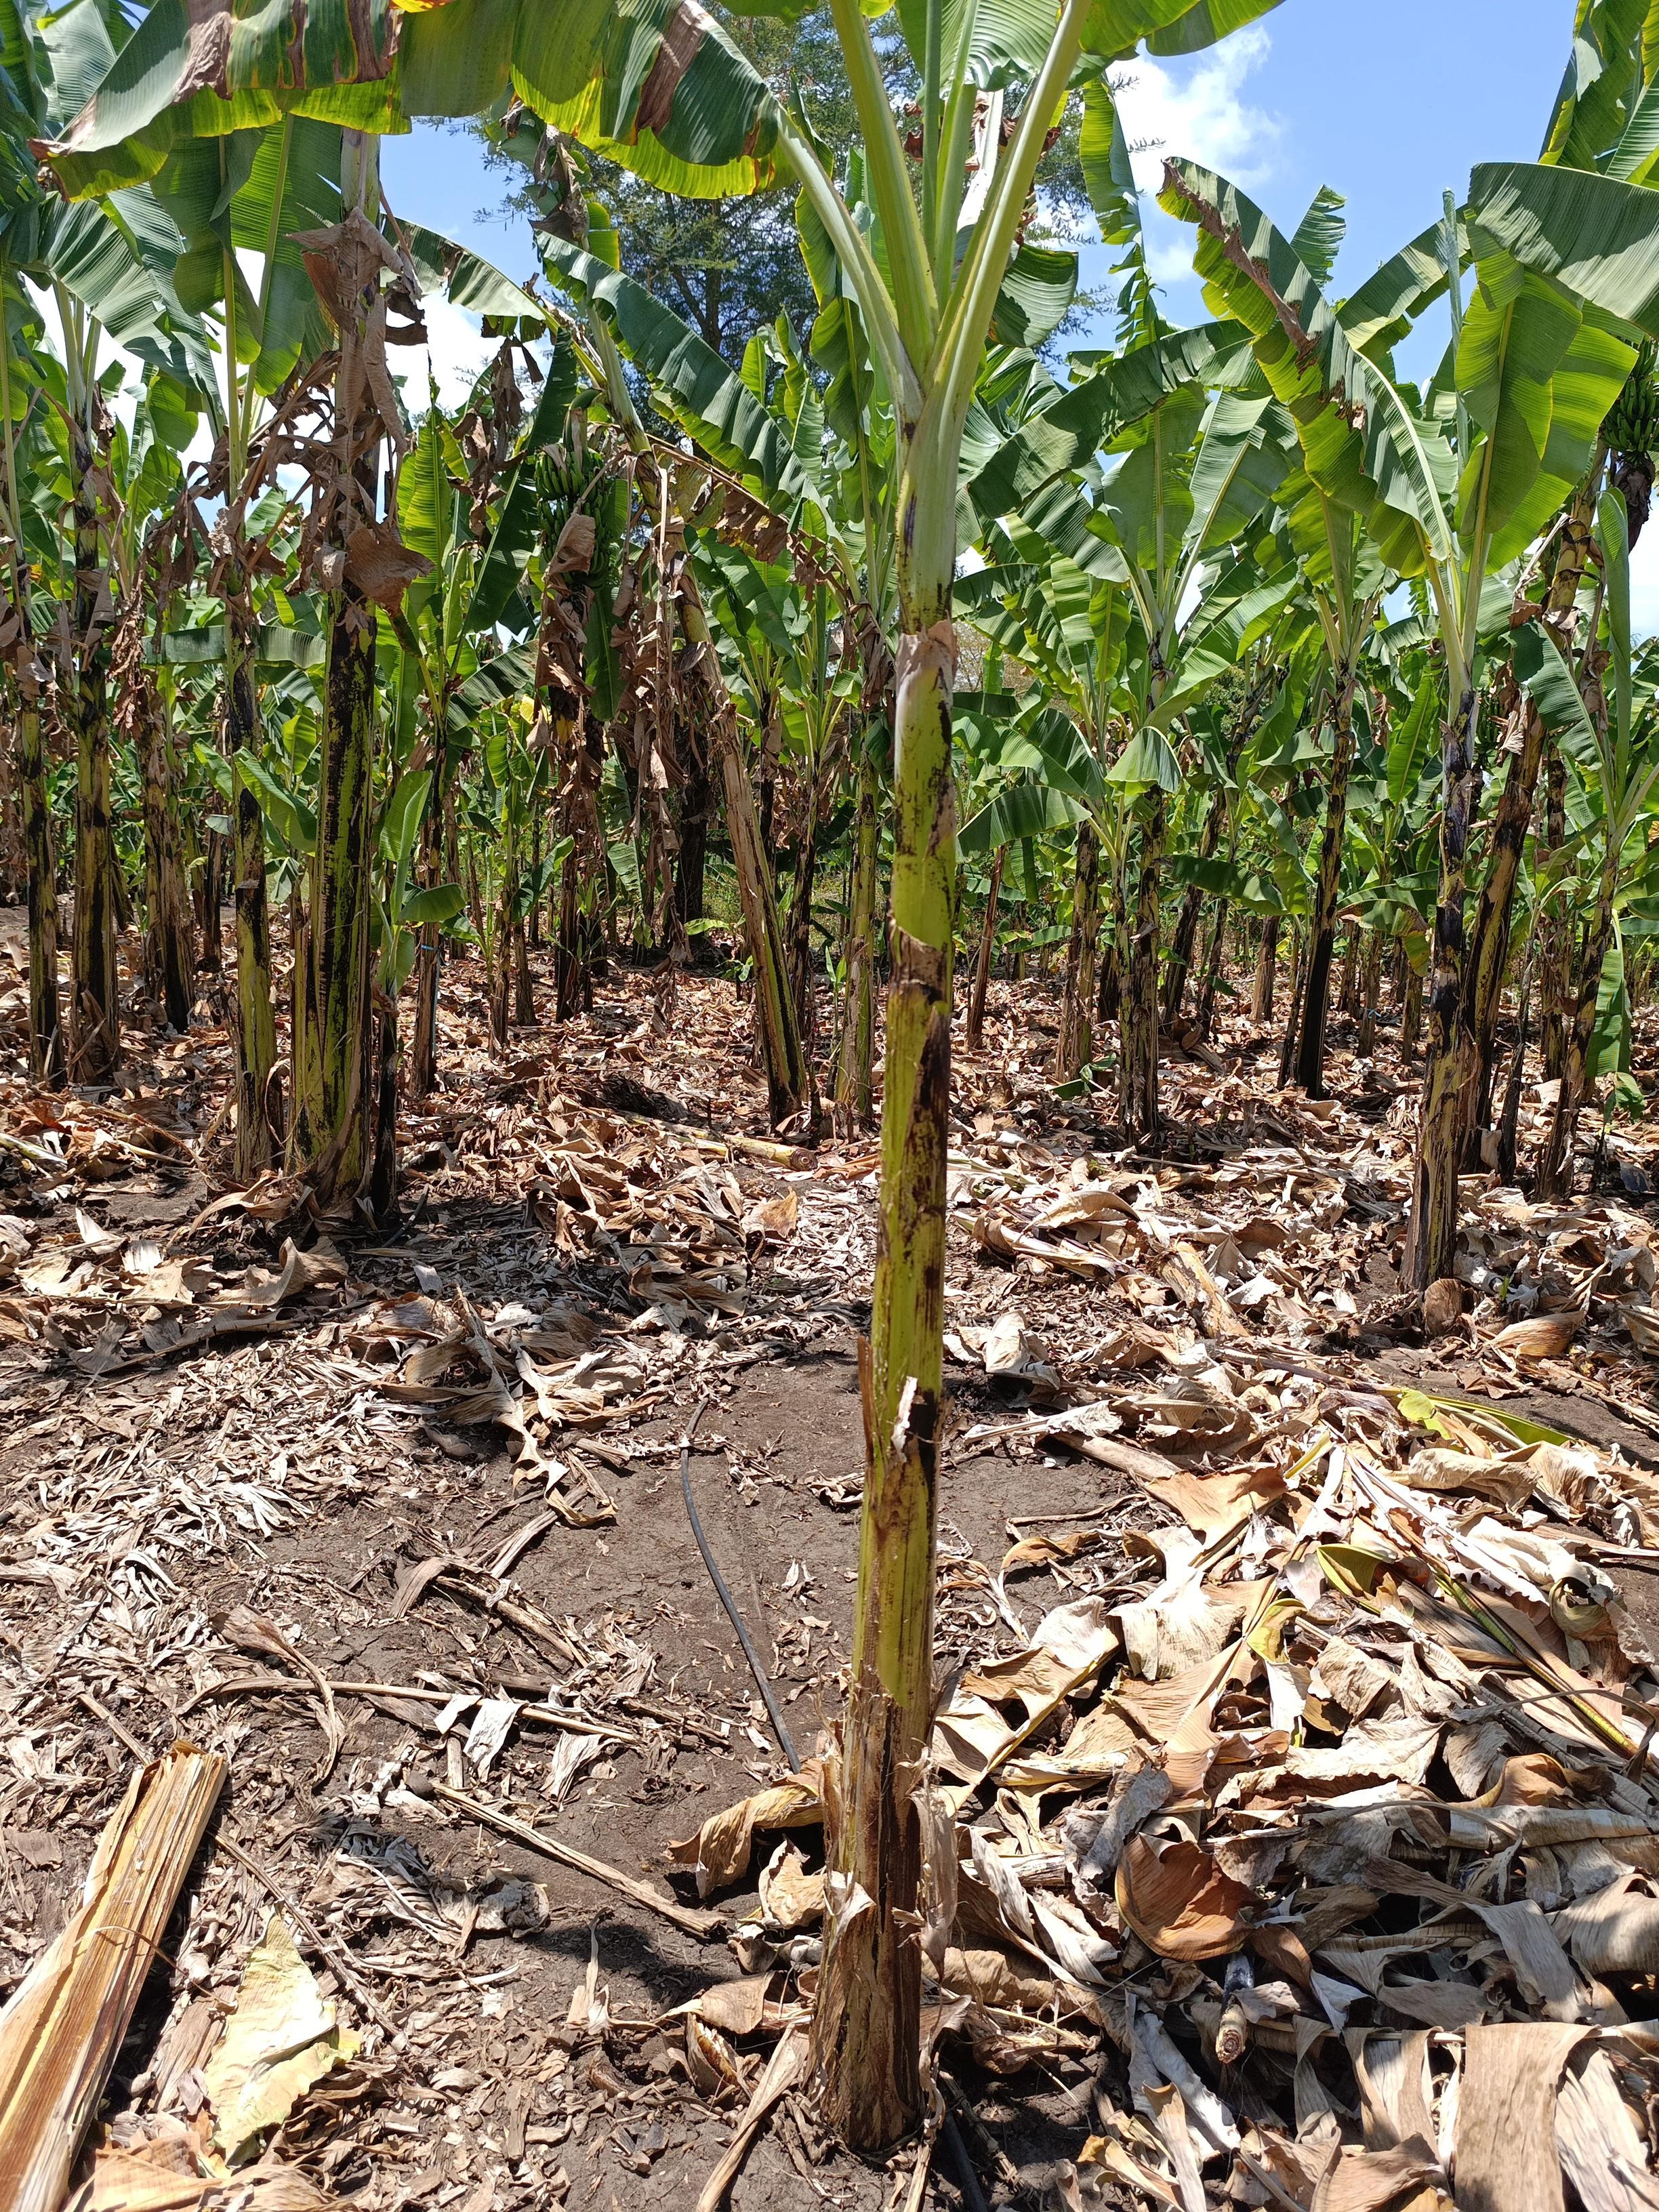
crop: banana
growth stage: vegetative
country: Tanzania
